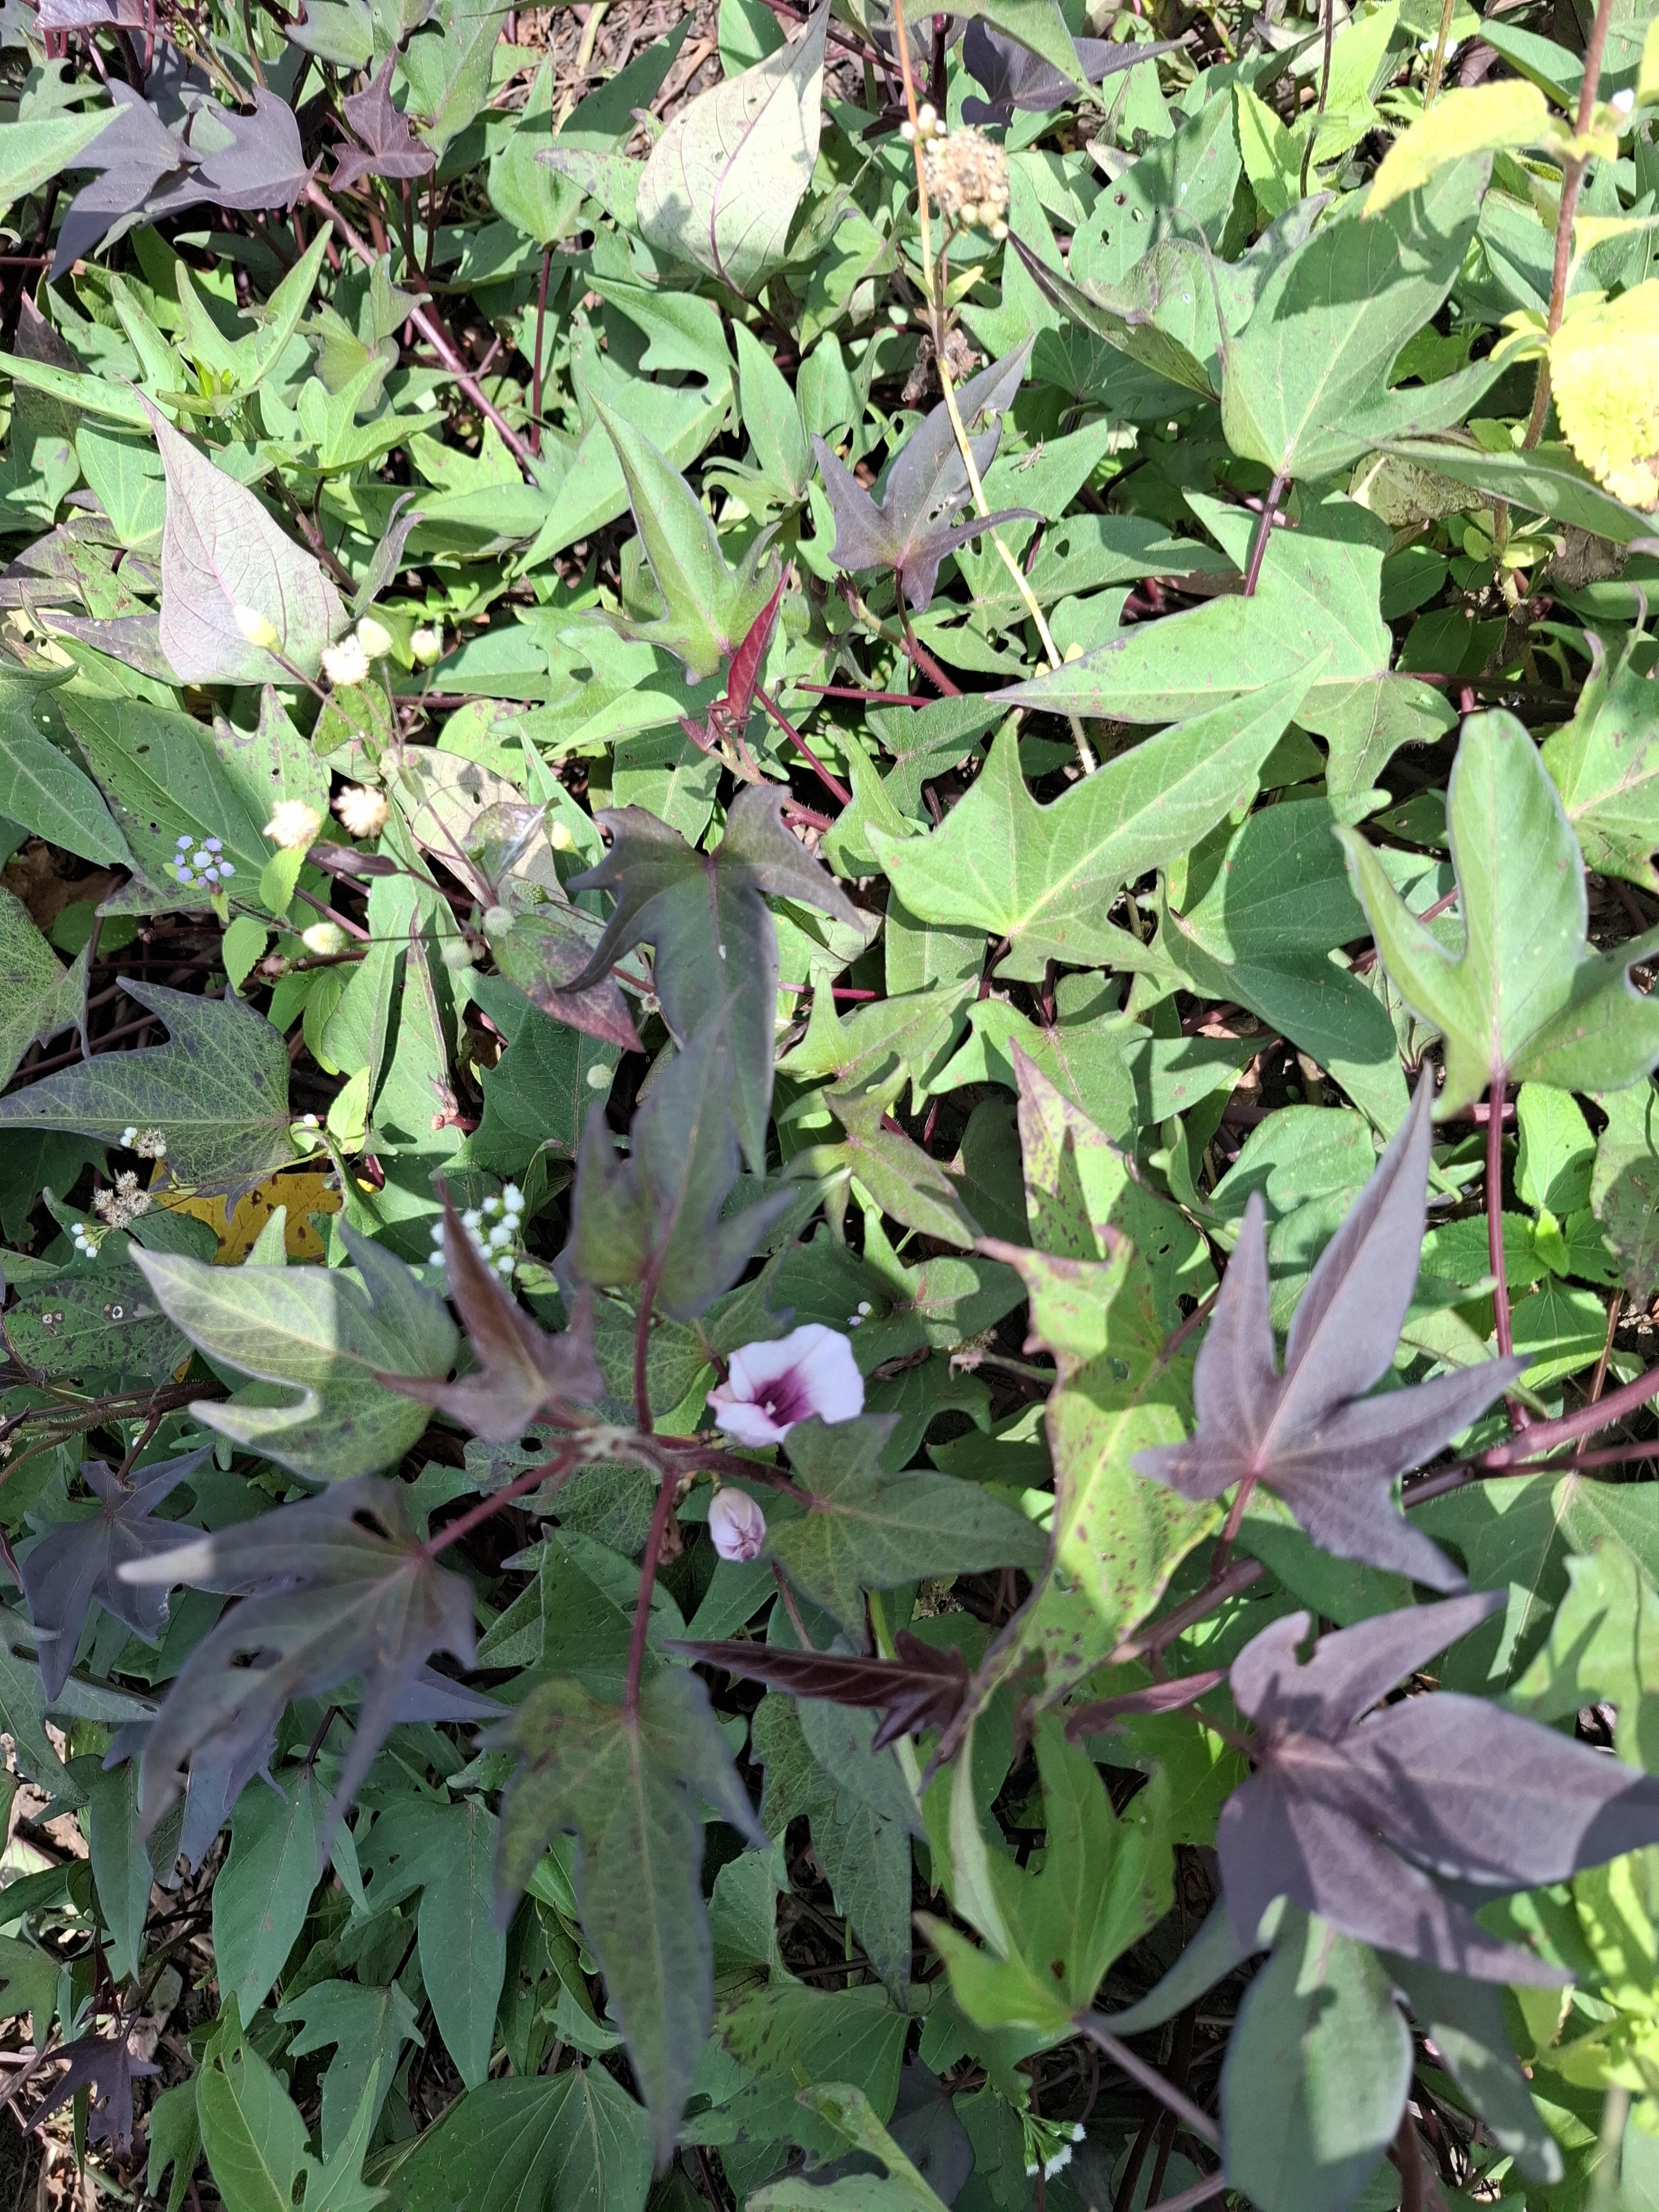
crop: sweet potato
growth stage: flowering
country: Tanzania
